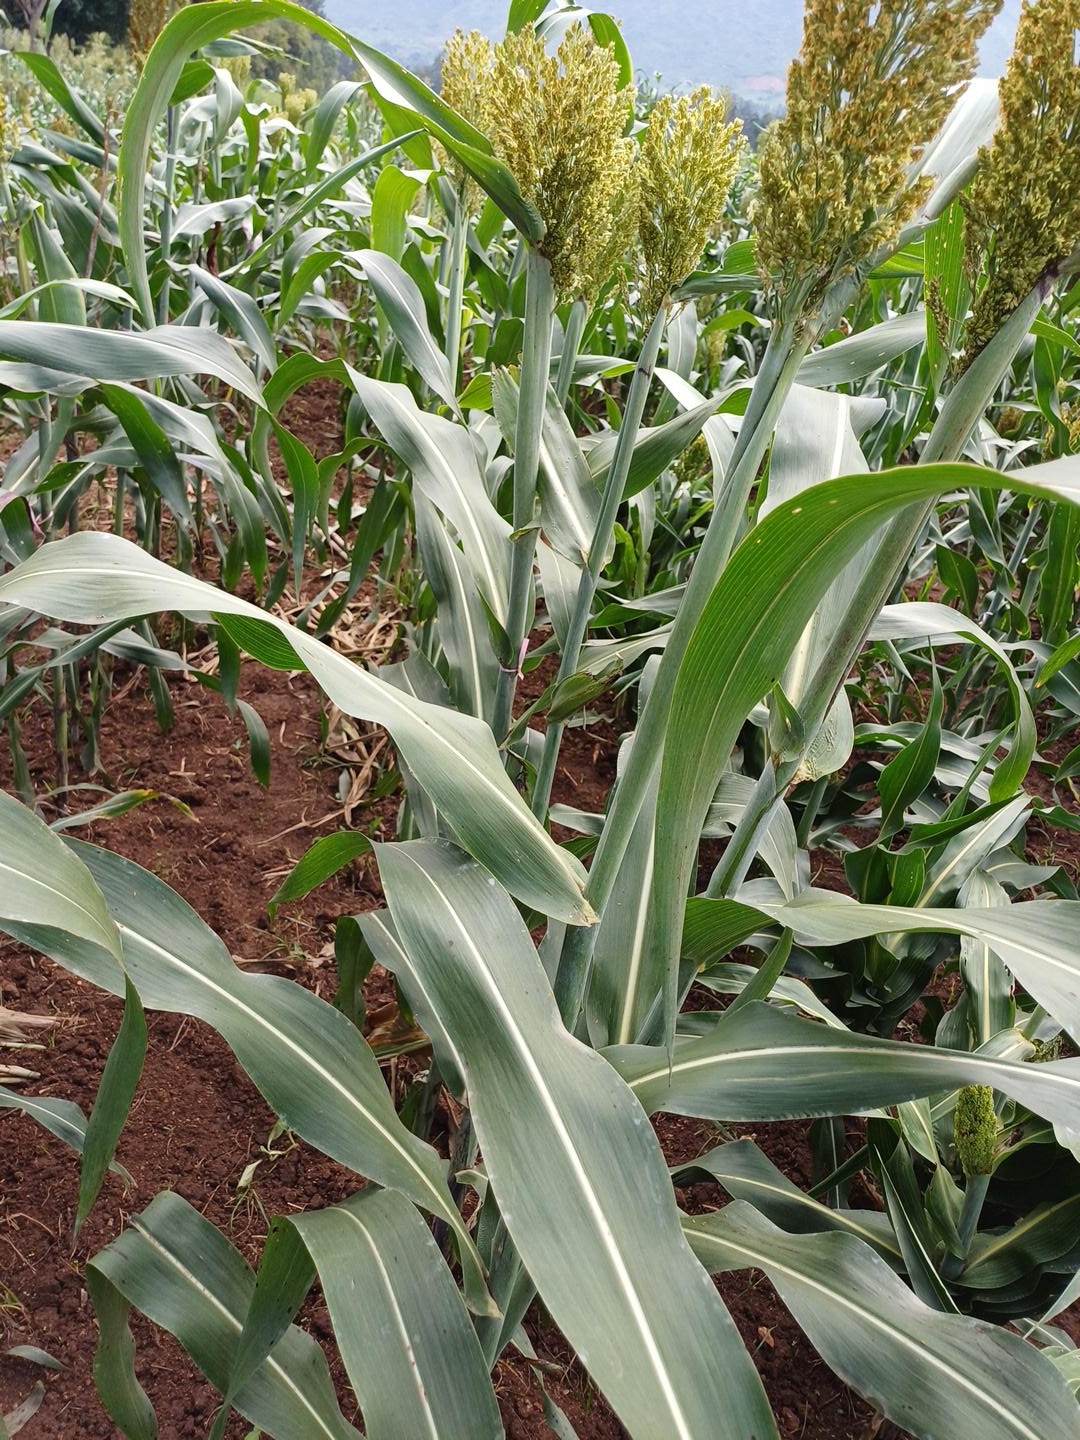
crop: sorghum
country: Kenya
